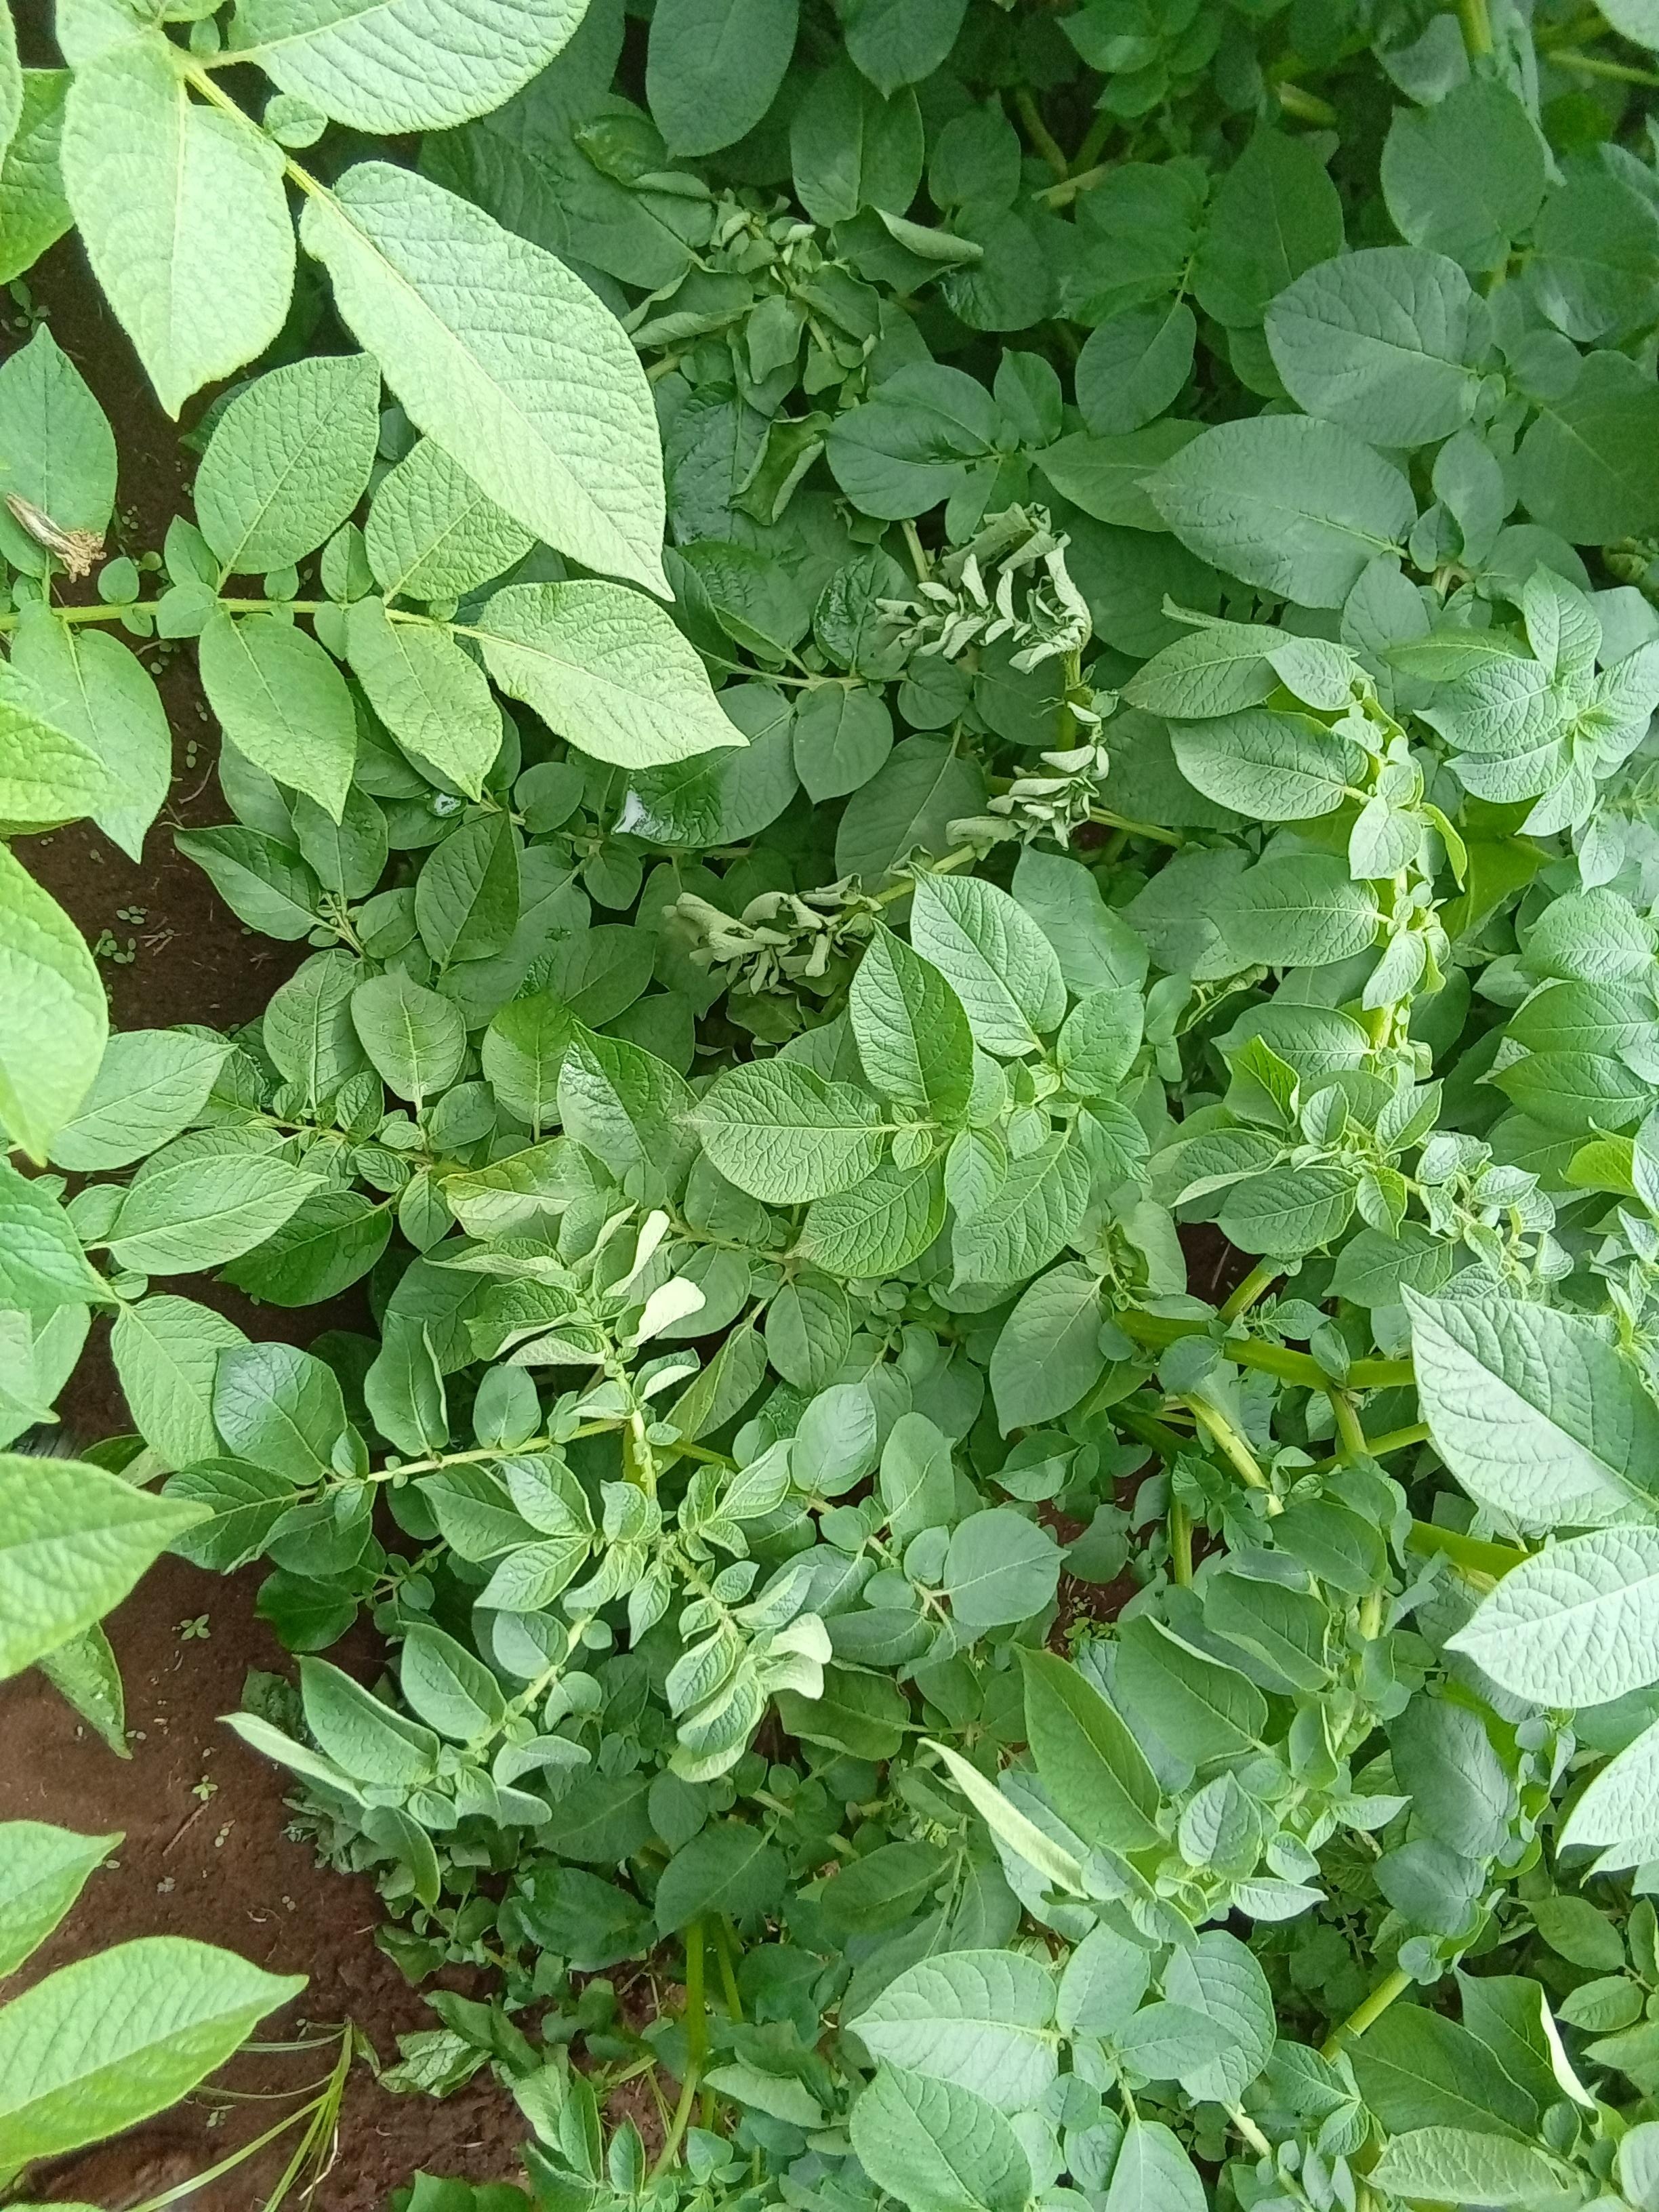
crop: potato
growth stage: flowering
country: Kenya
